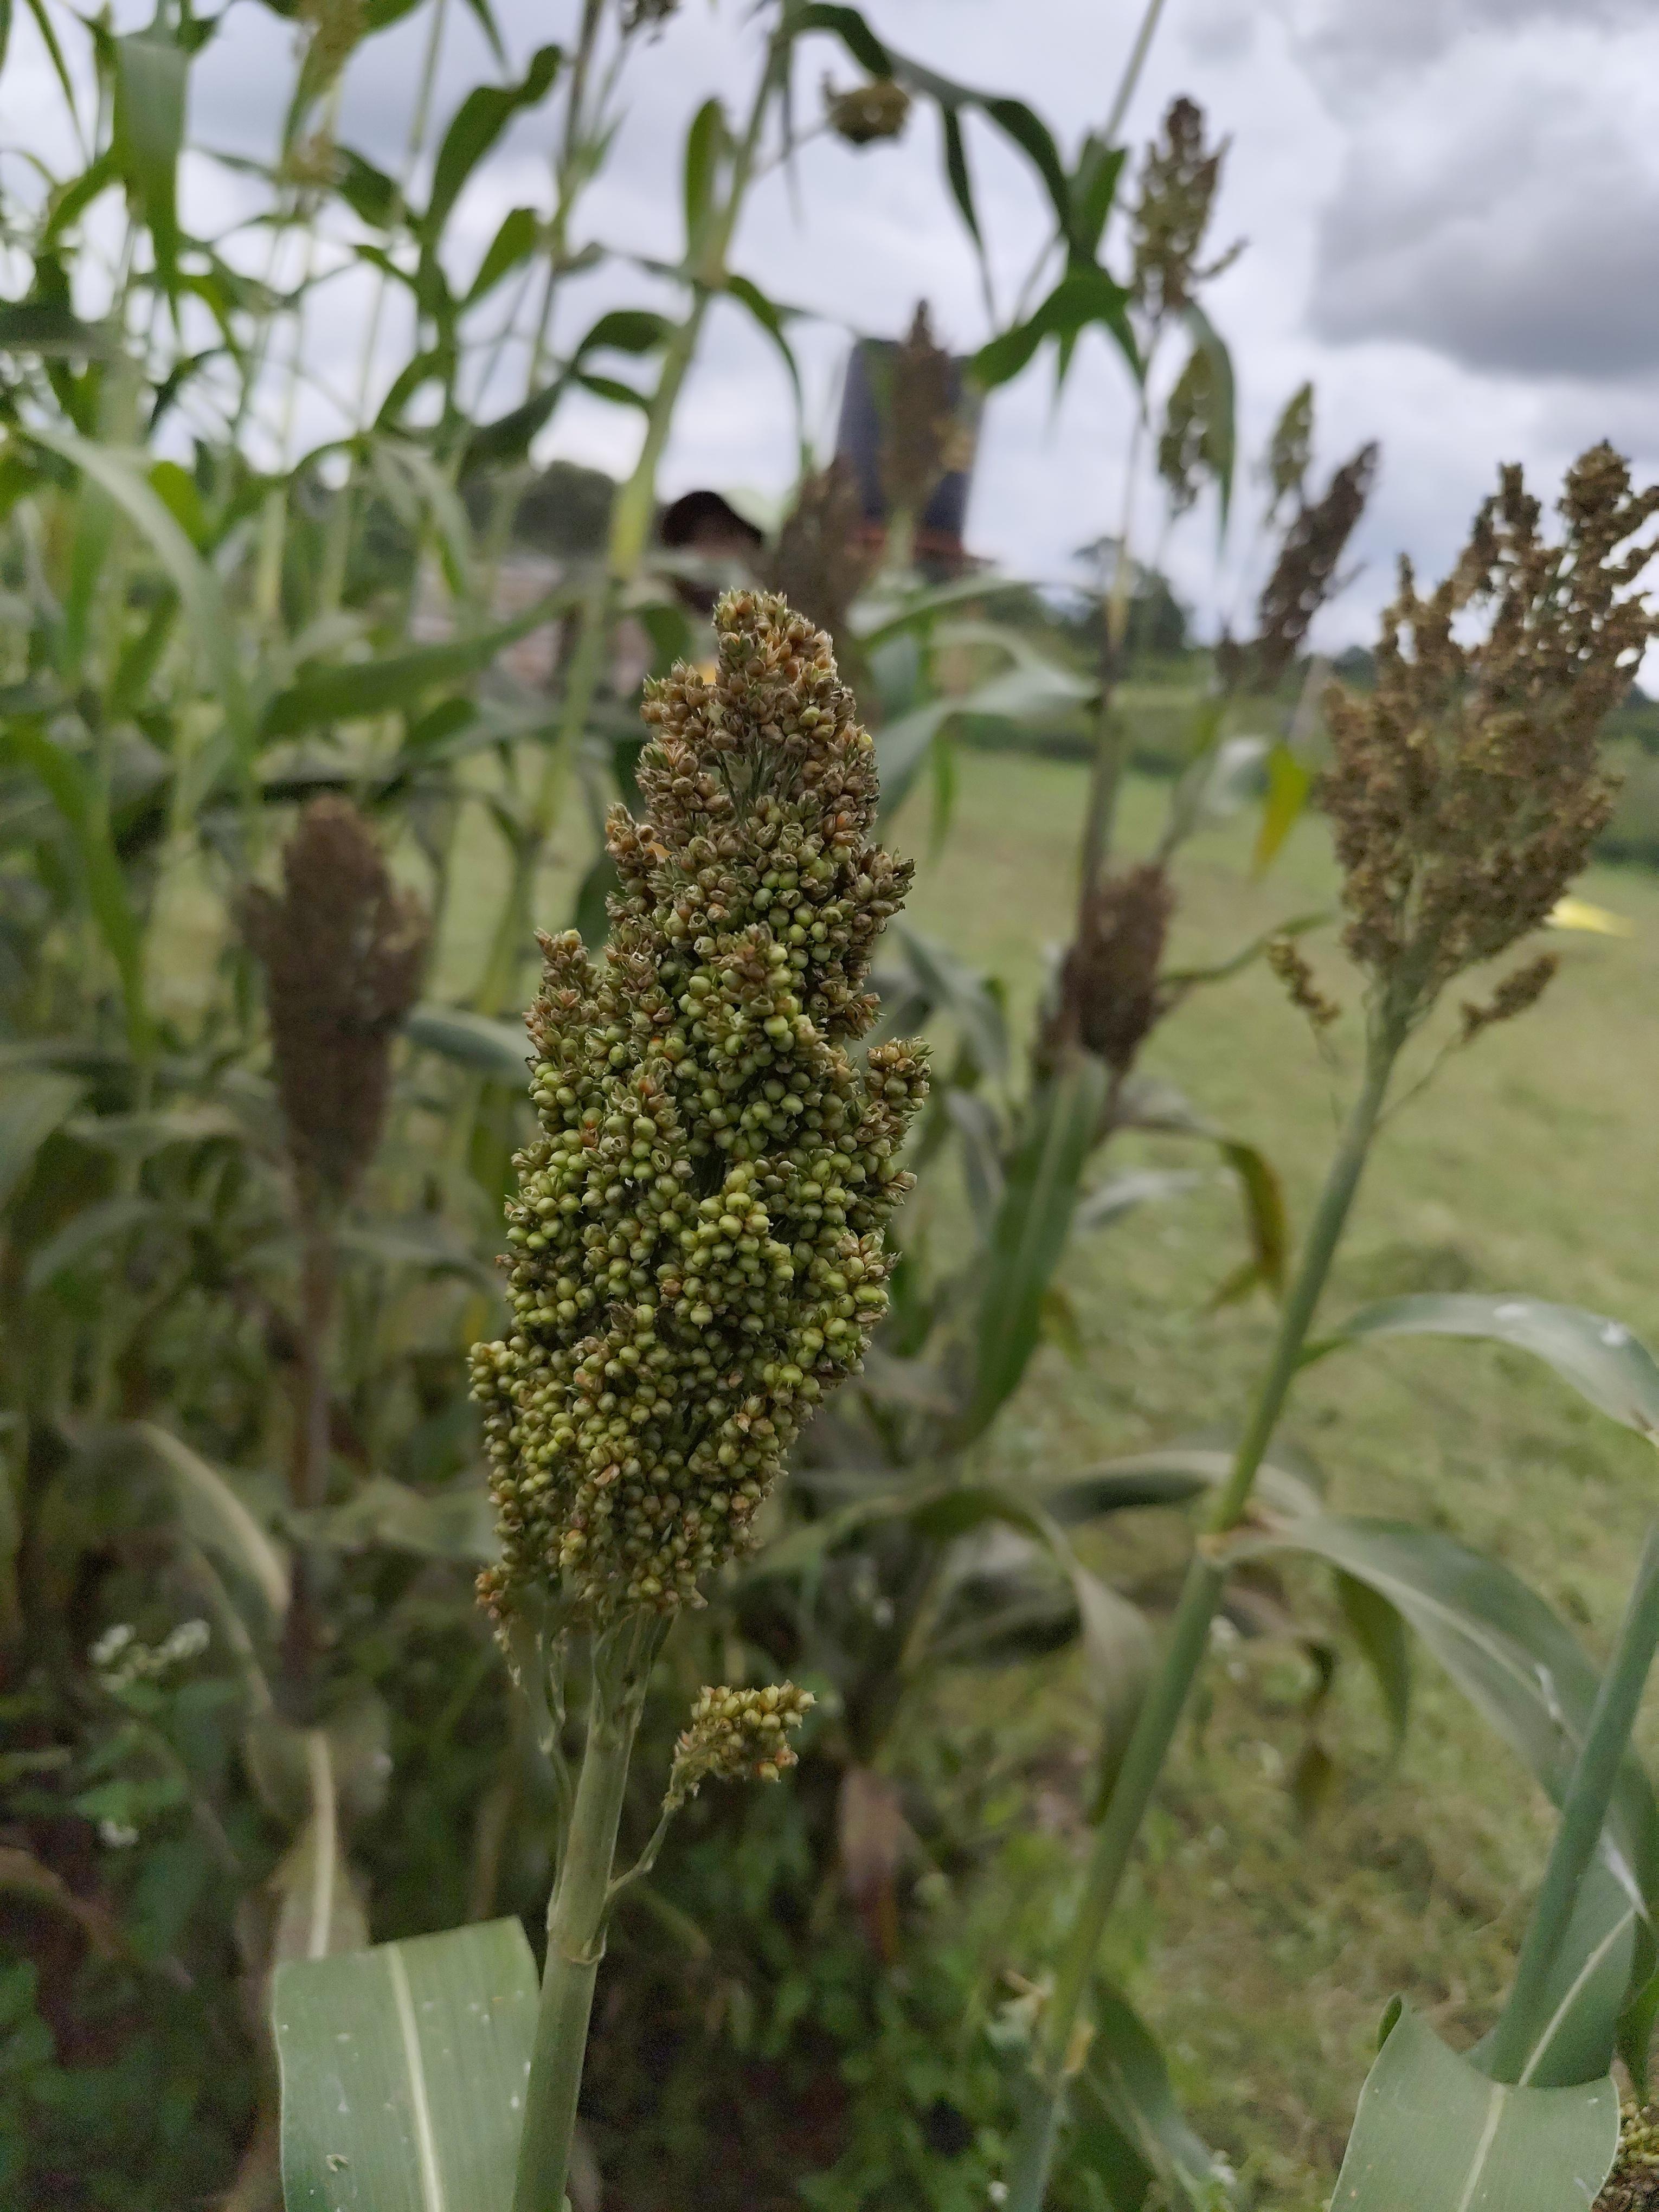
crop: sorghum
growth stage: filling grain
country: Tanzania
